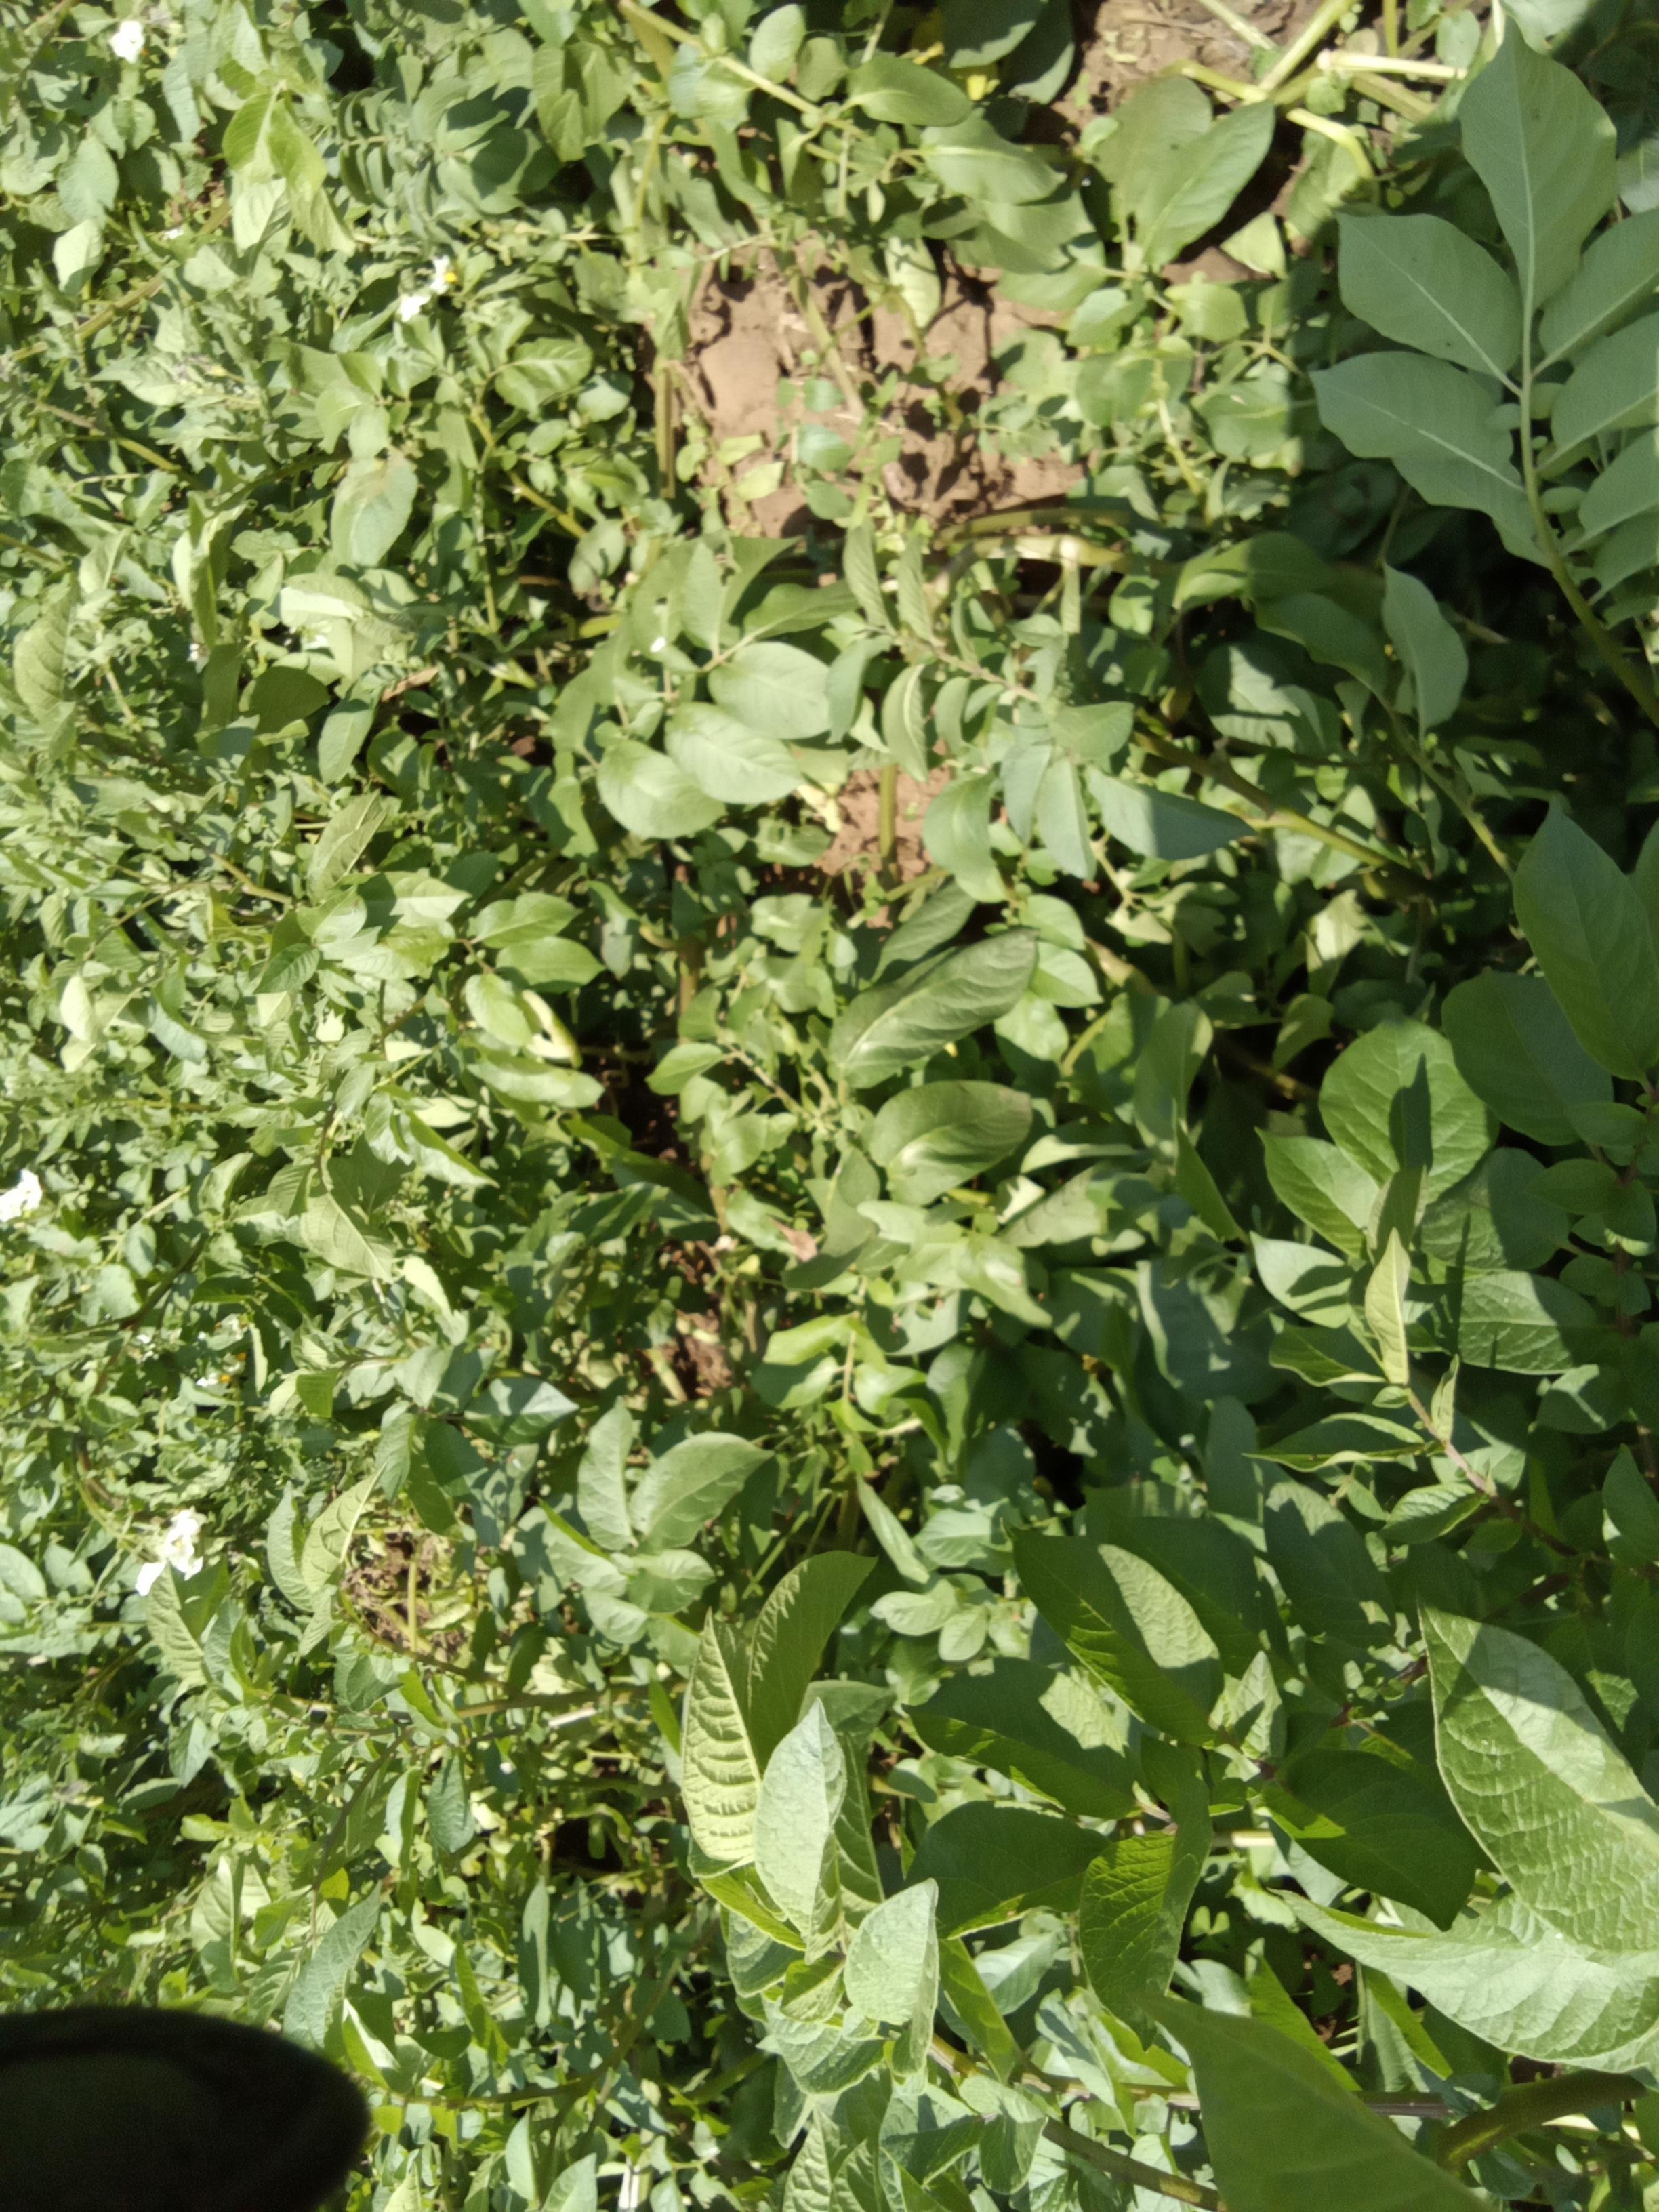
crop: potato
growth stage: vegetative
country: Kenya
